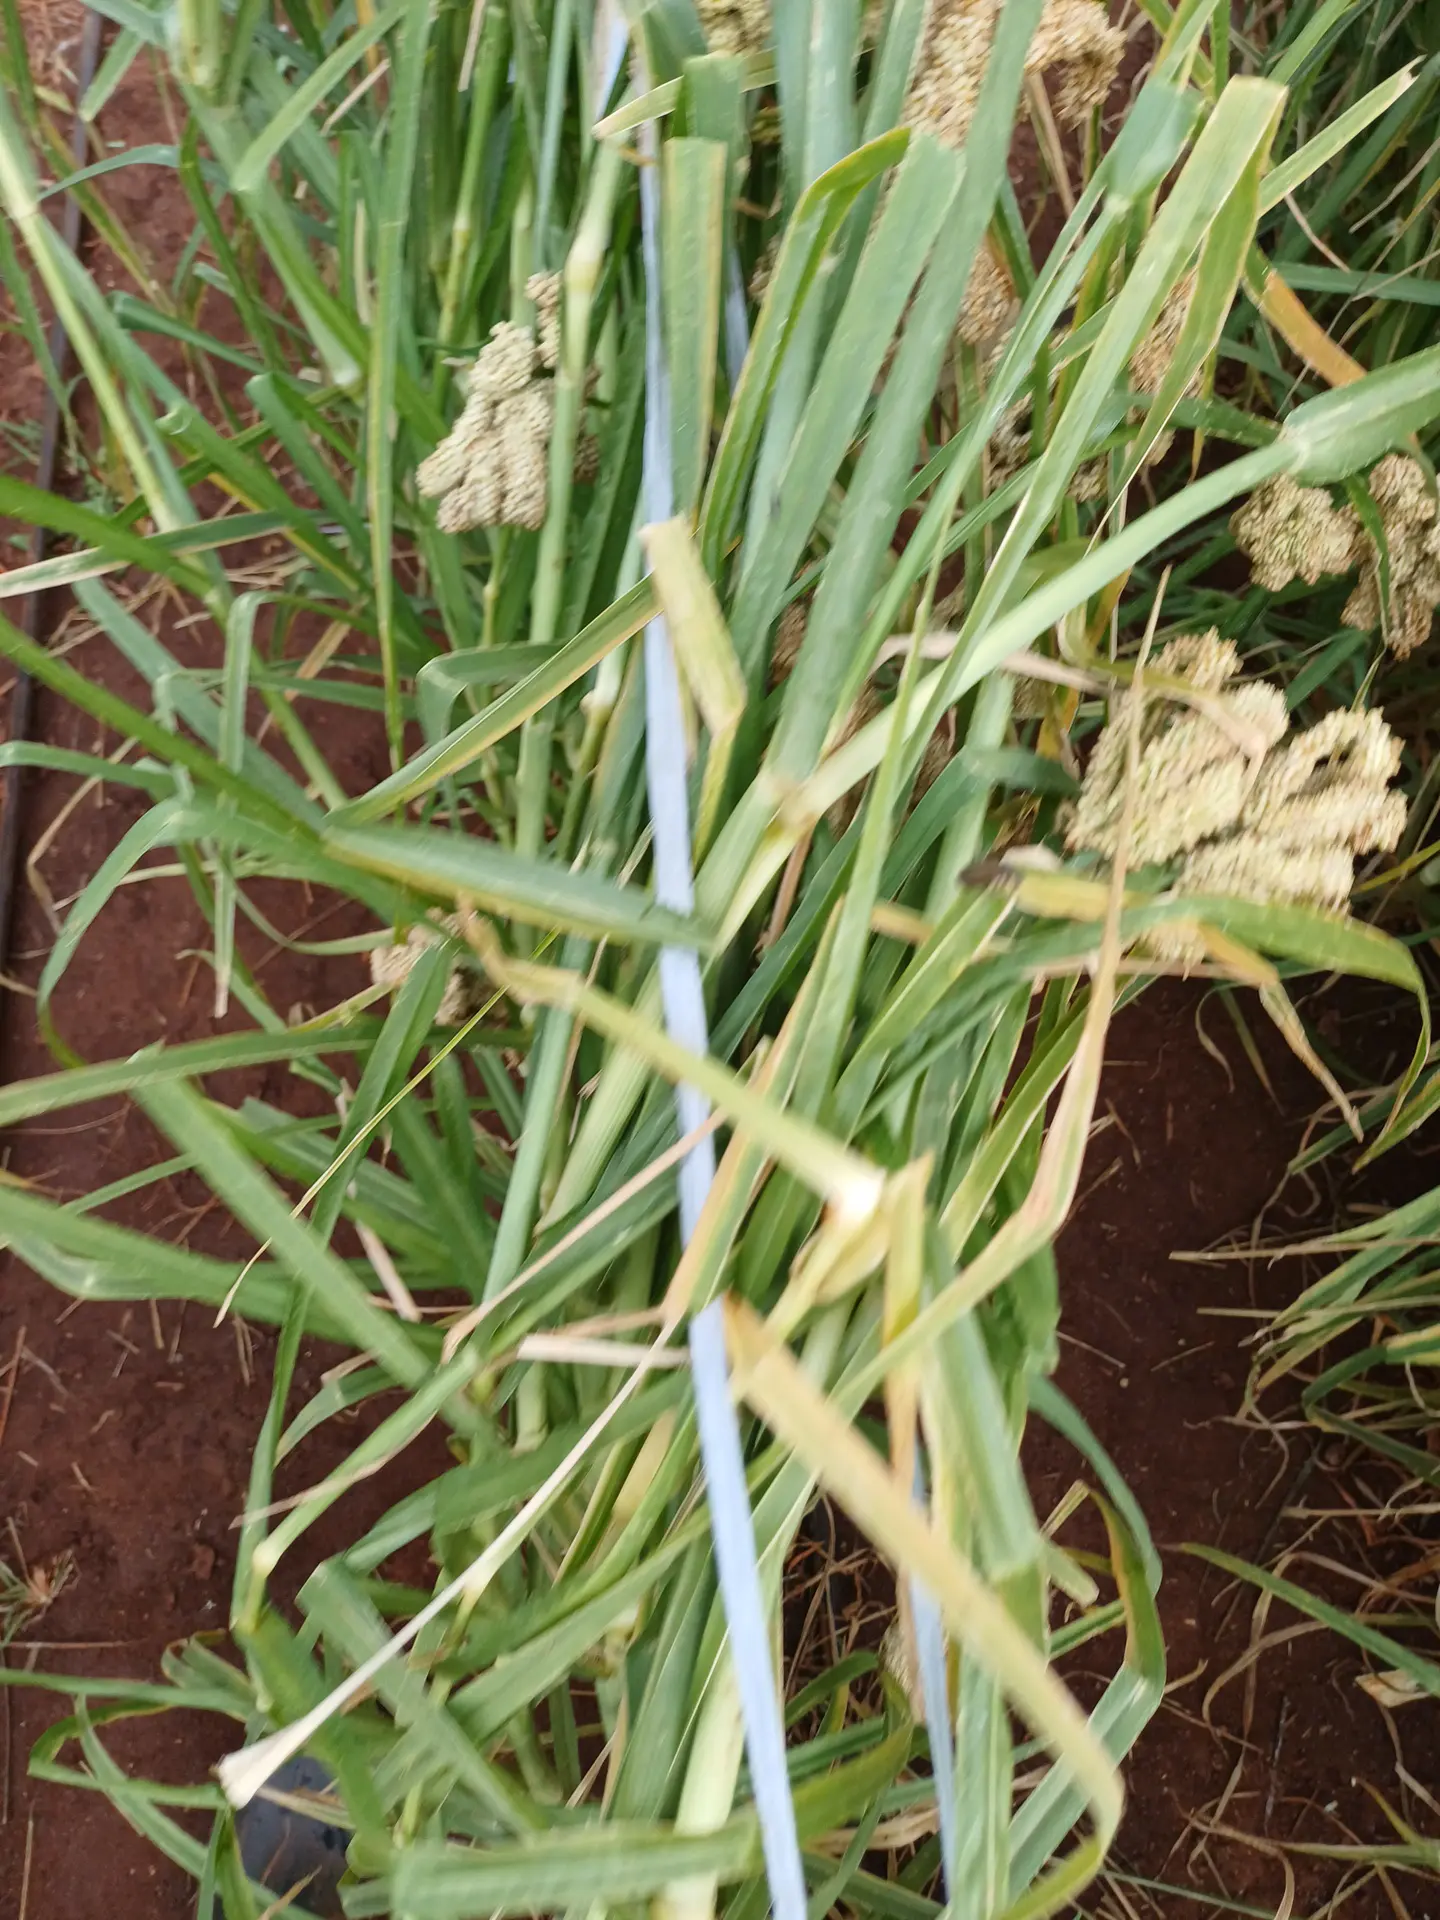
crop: finger millet
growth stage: filling grain
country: Kenya
